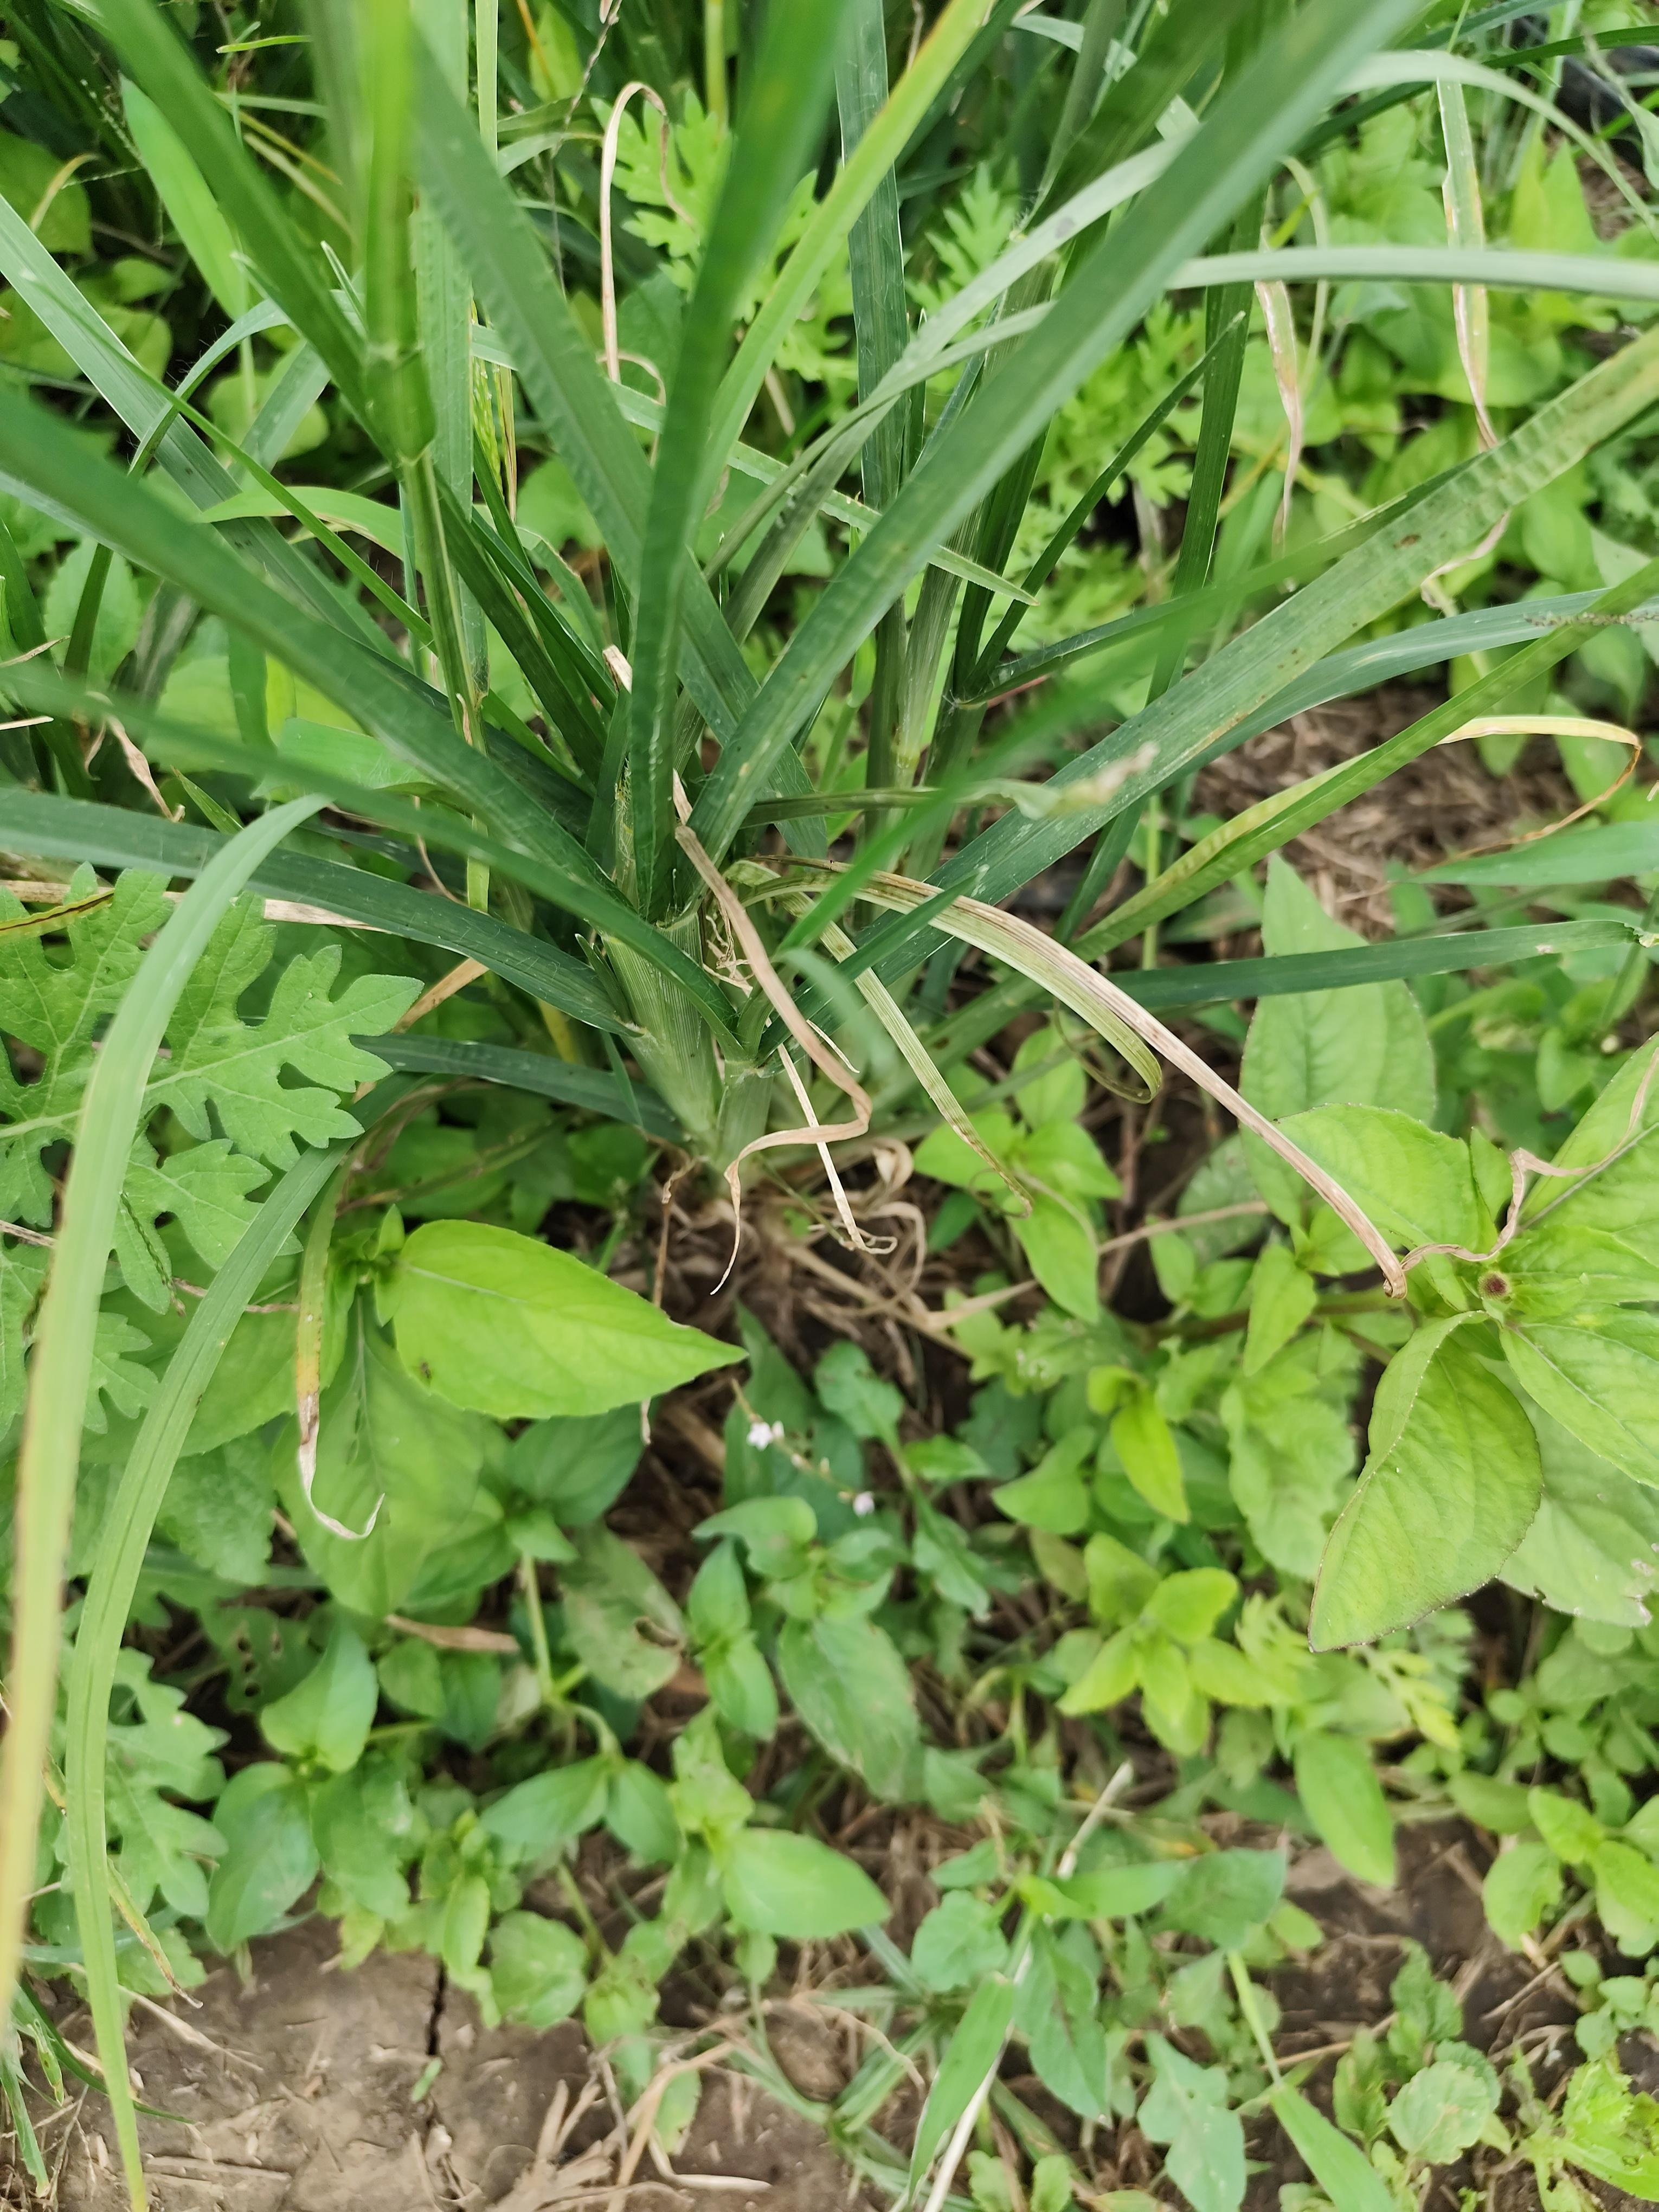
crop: finger millet
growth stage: heading tuber
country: Tanzania
